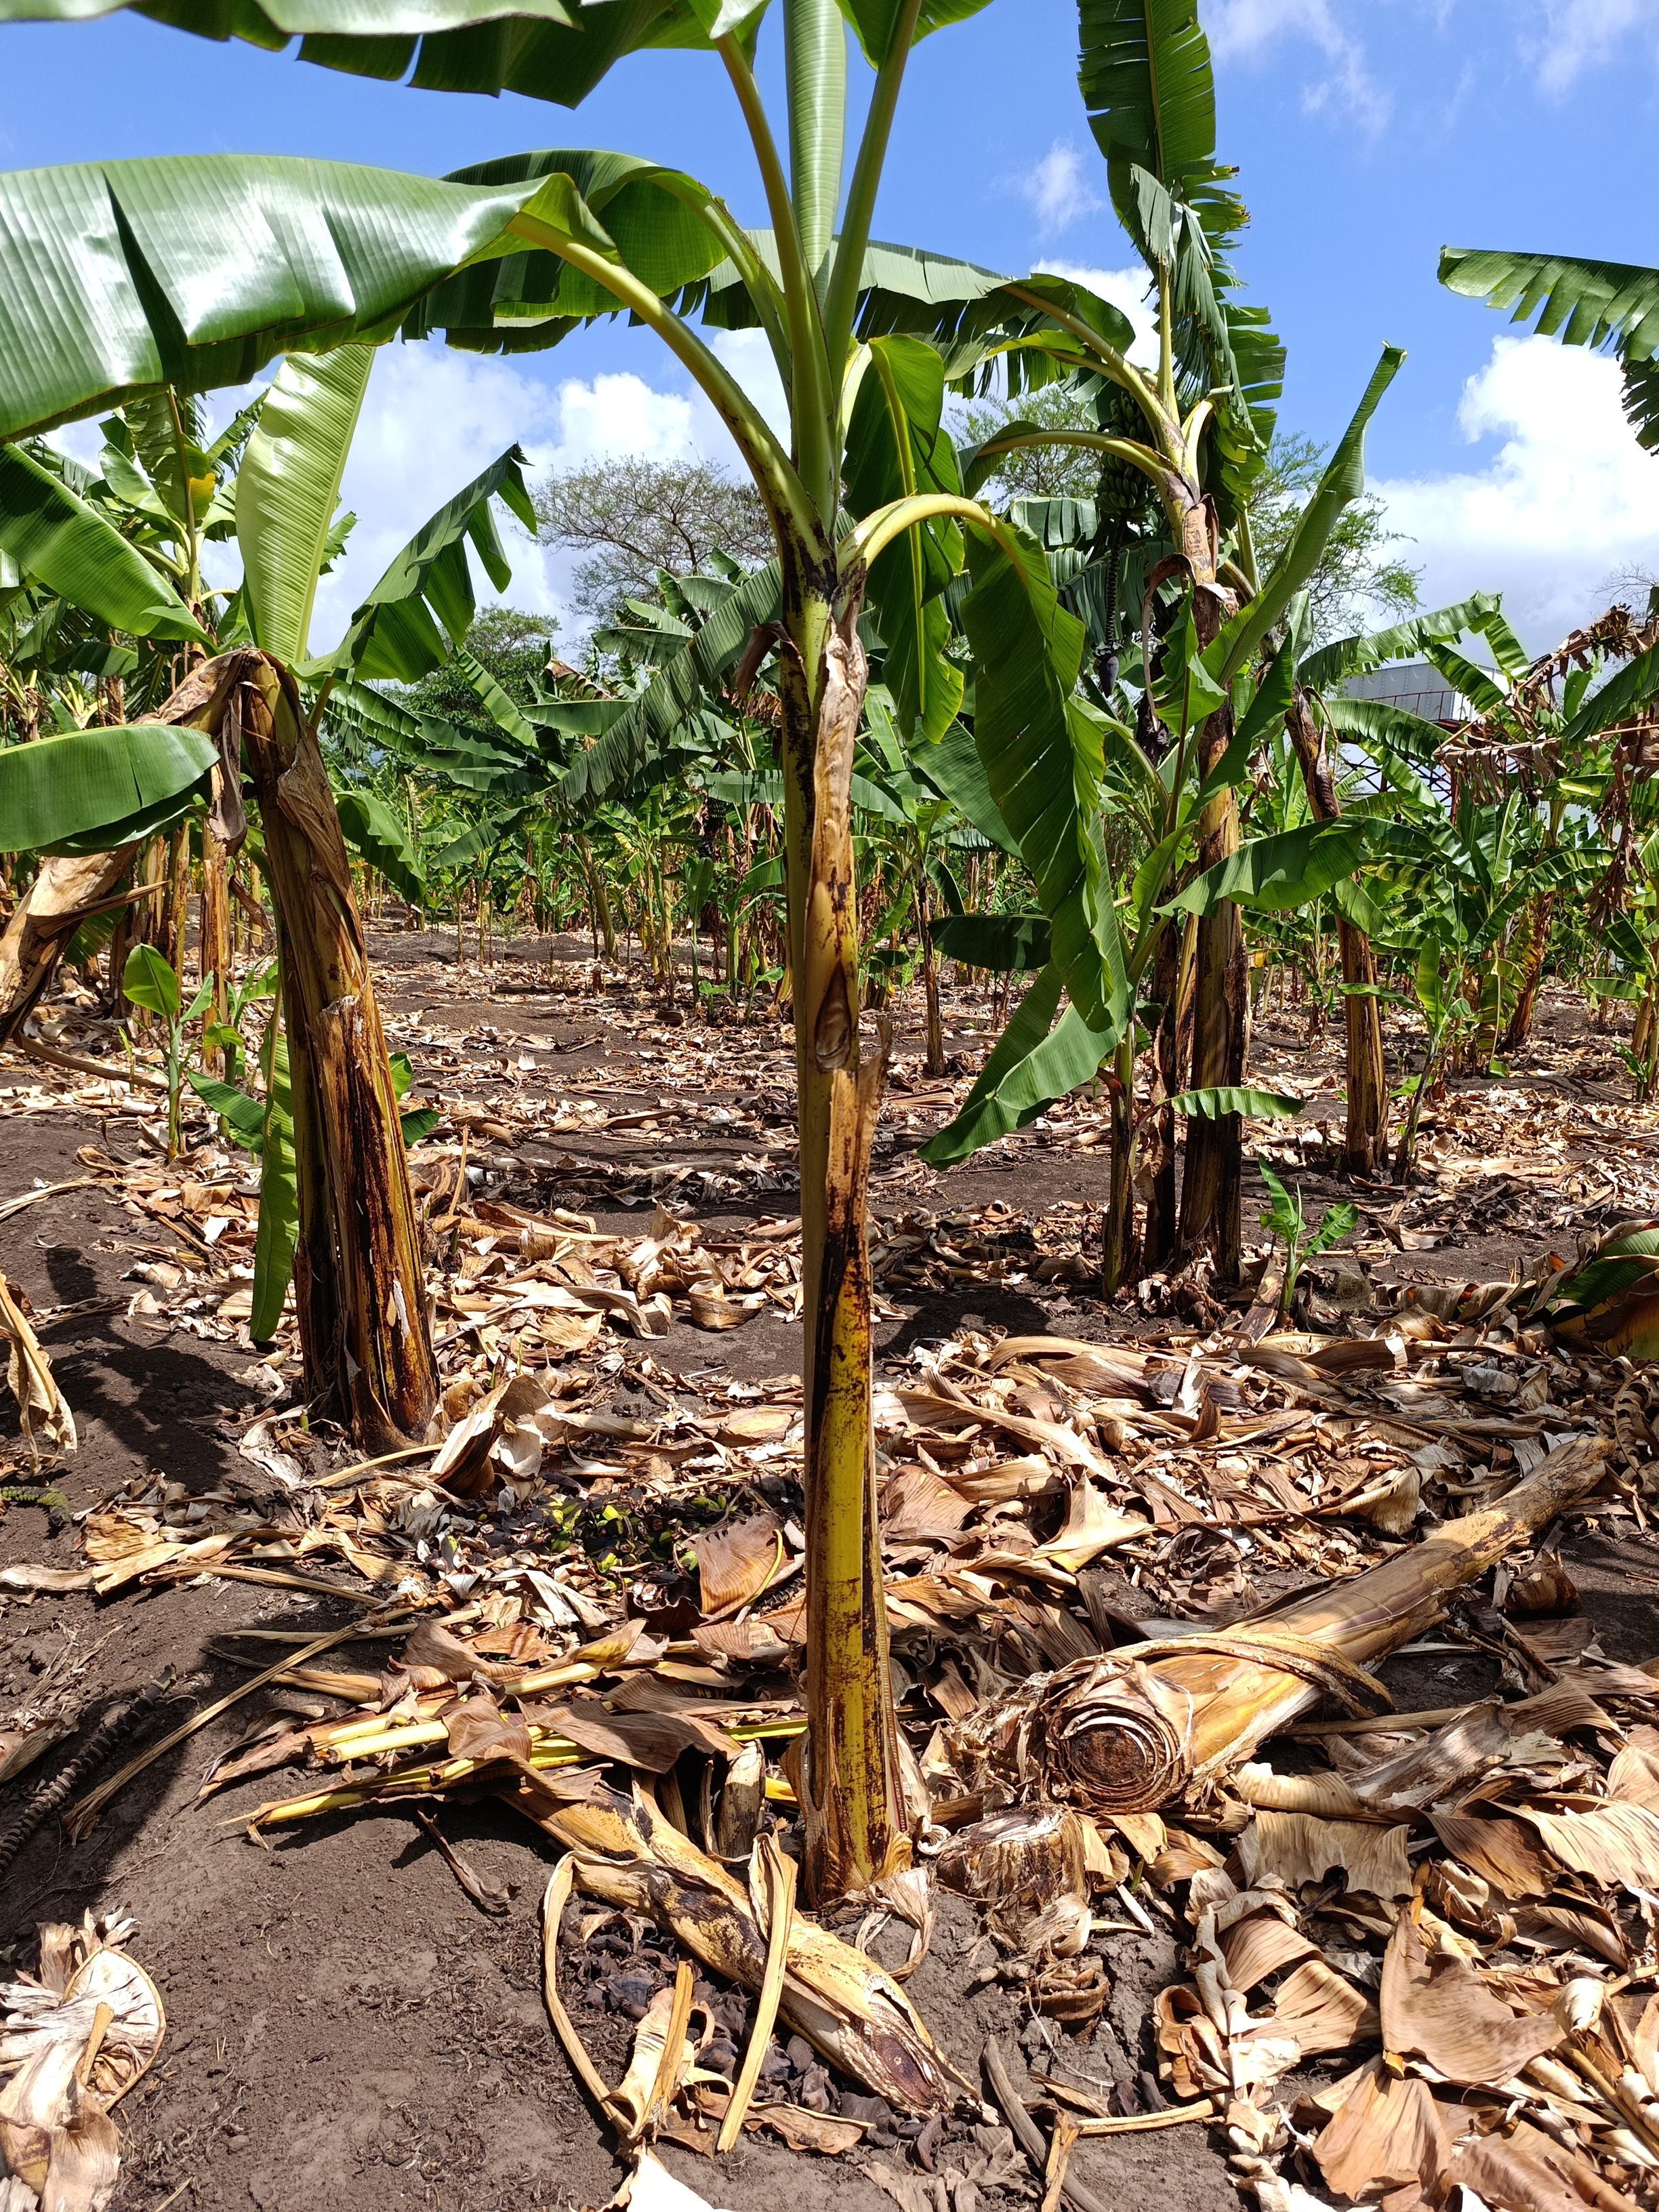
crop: banana
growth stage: vegetative
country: Tanzania
